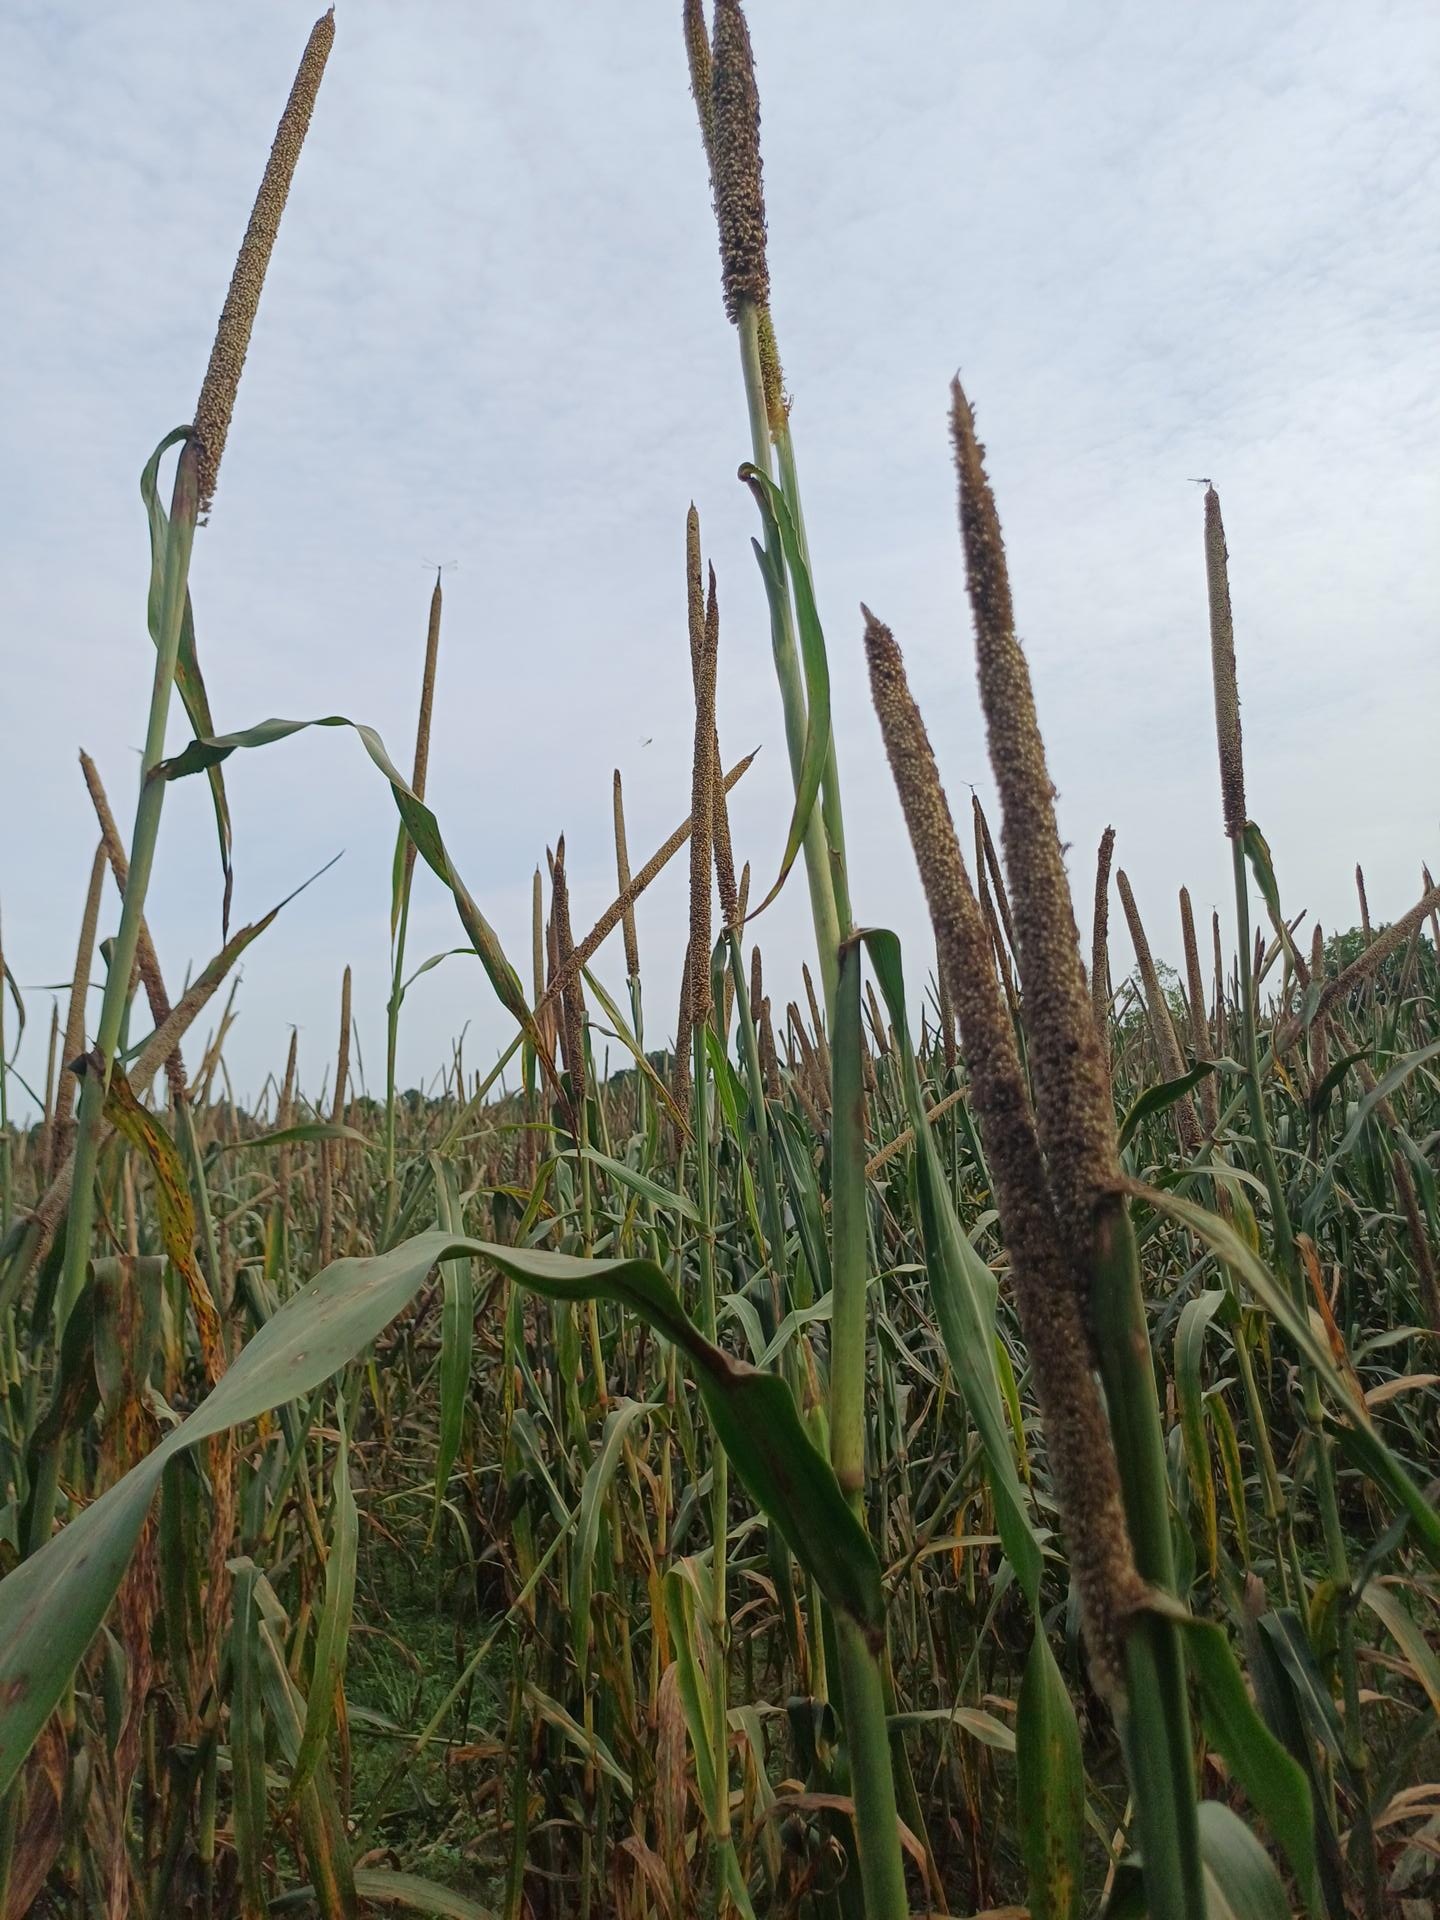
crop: pearl millet
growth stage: filling grain
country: Senegal
